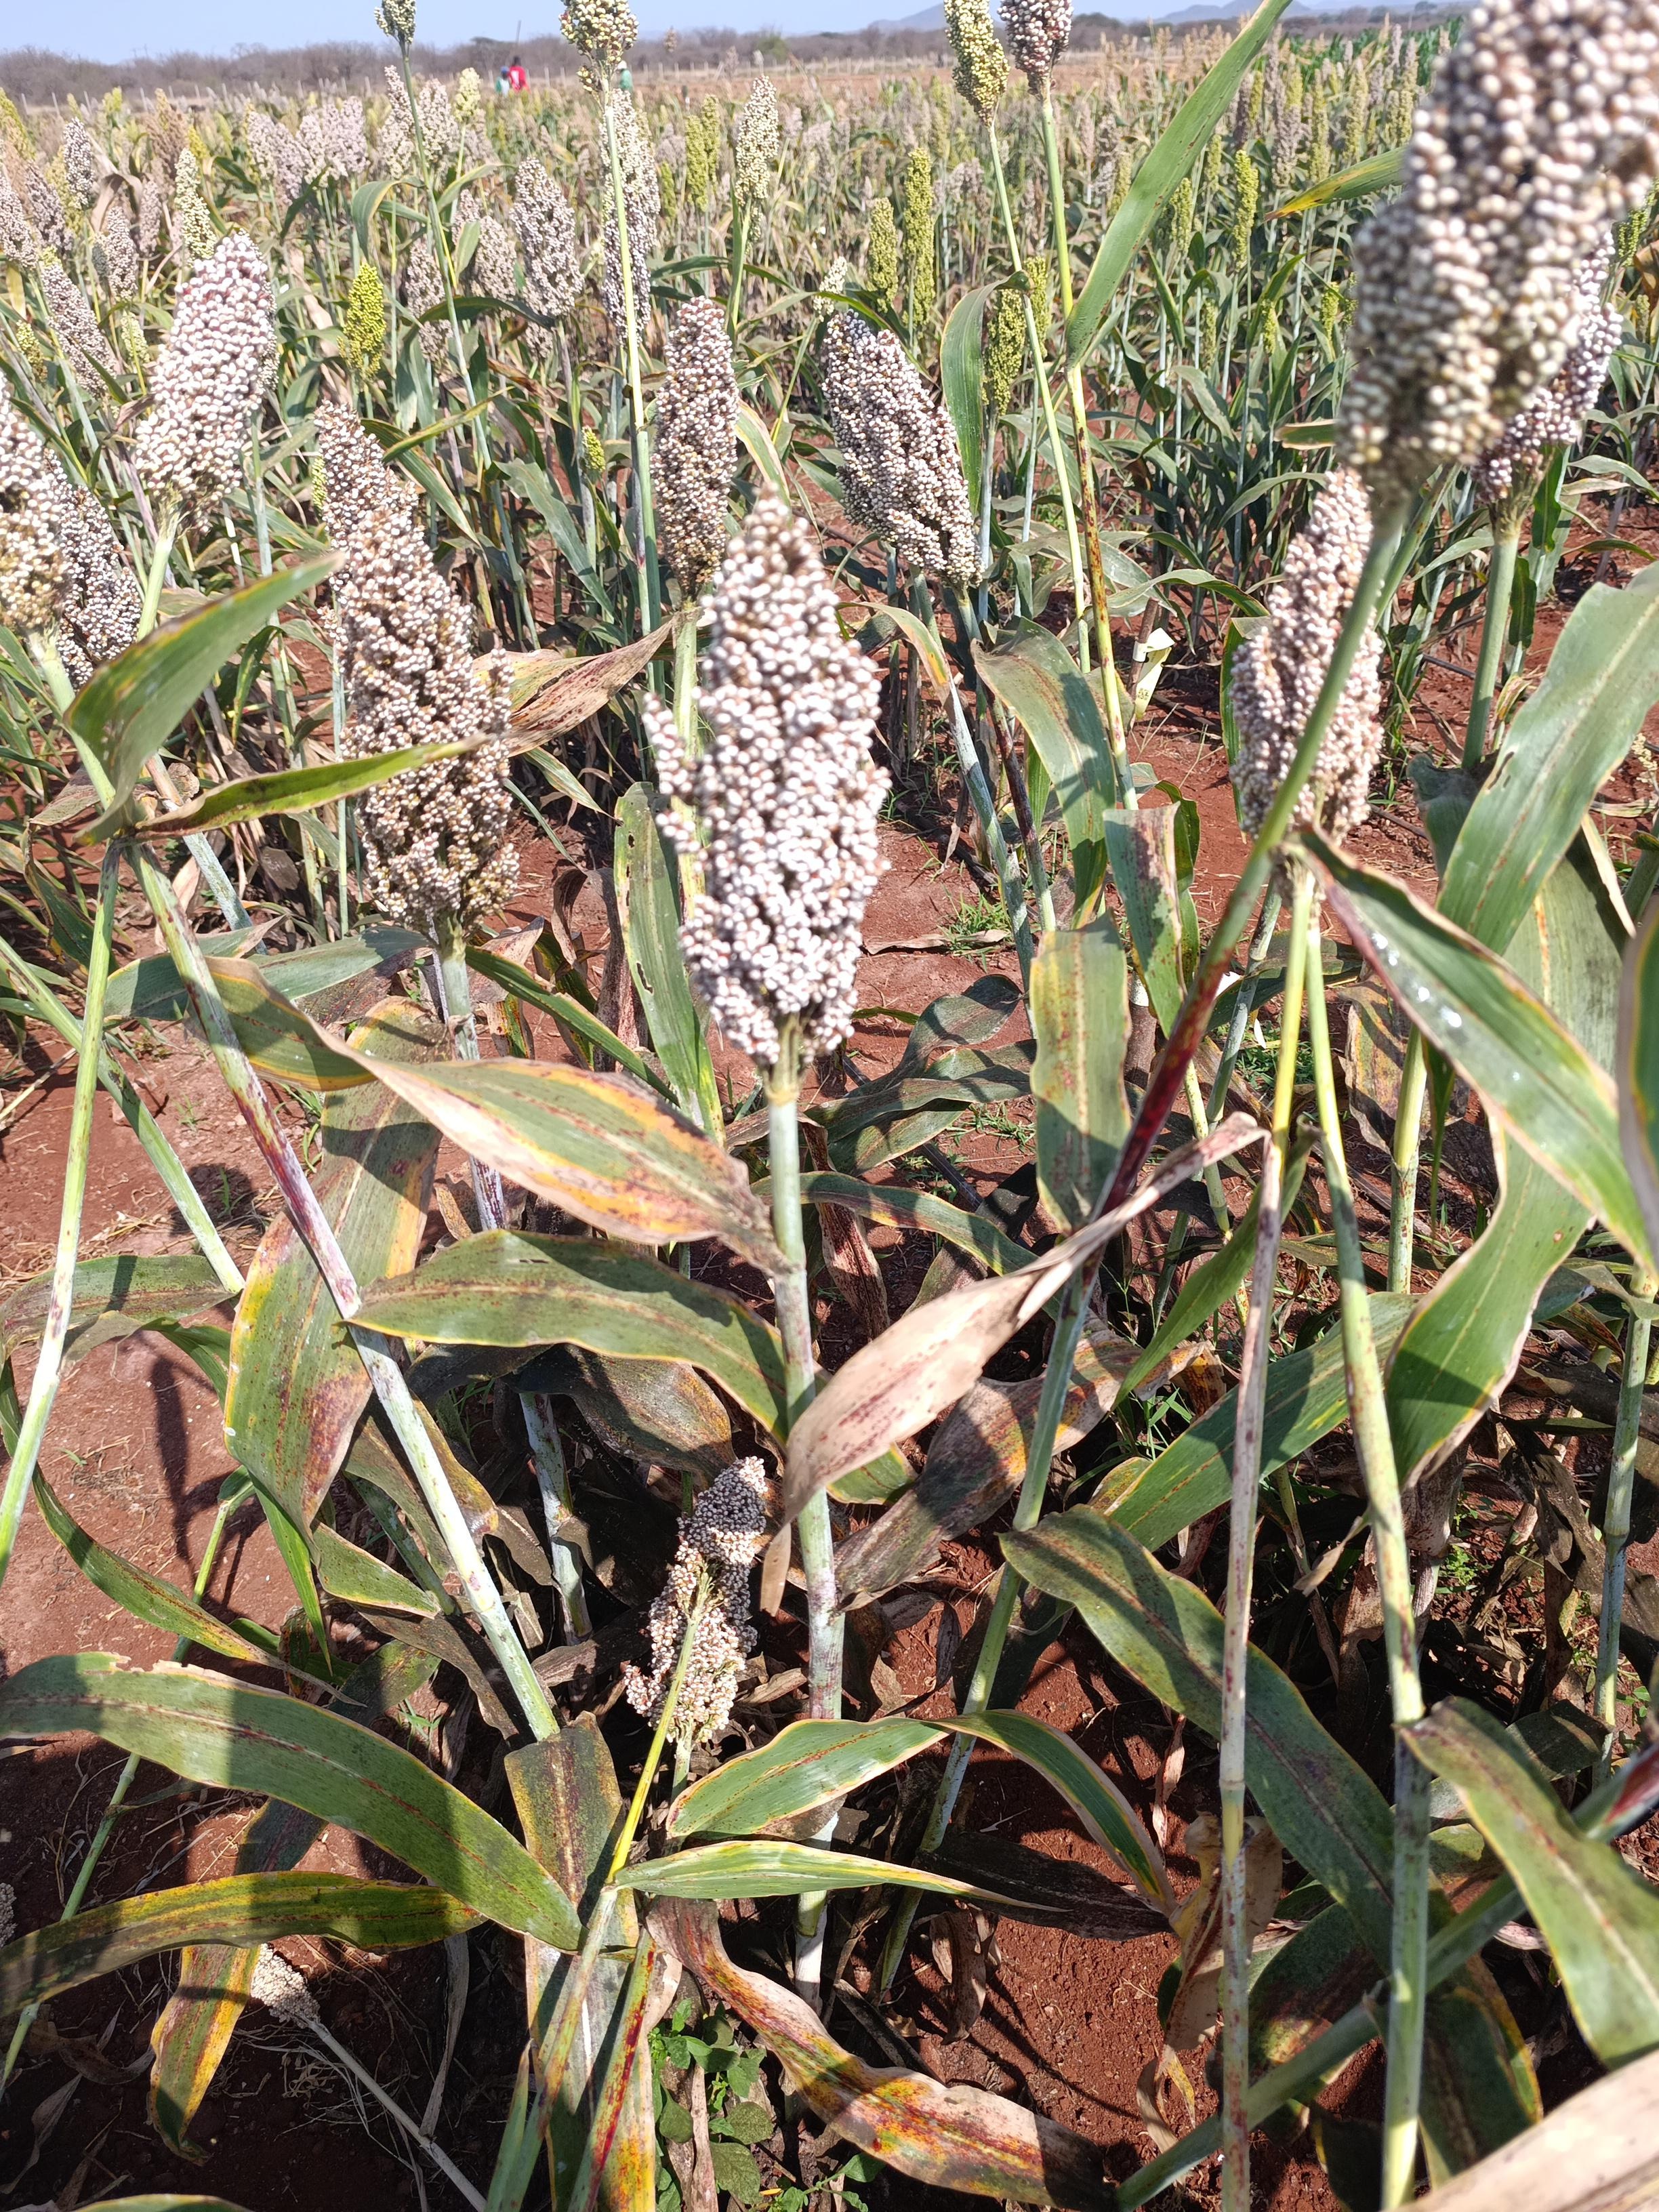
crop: sorghum
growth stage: maturity
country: Kenya
